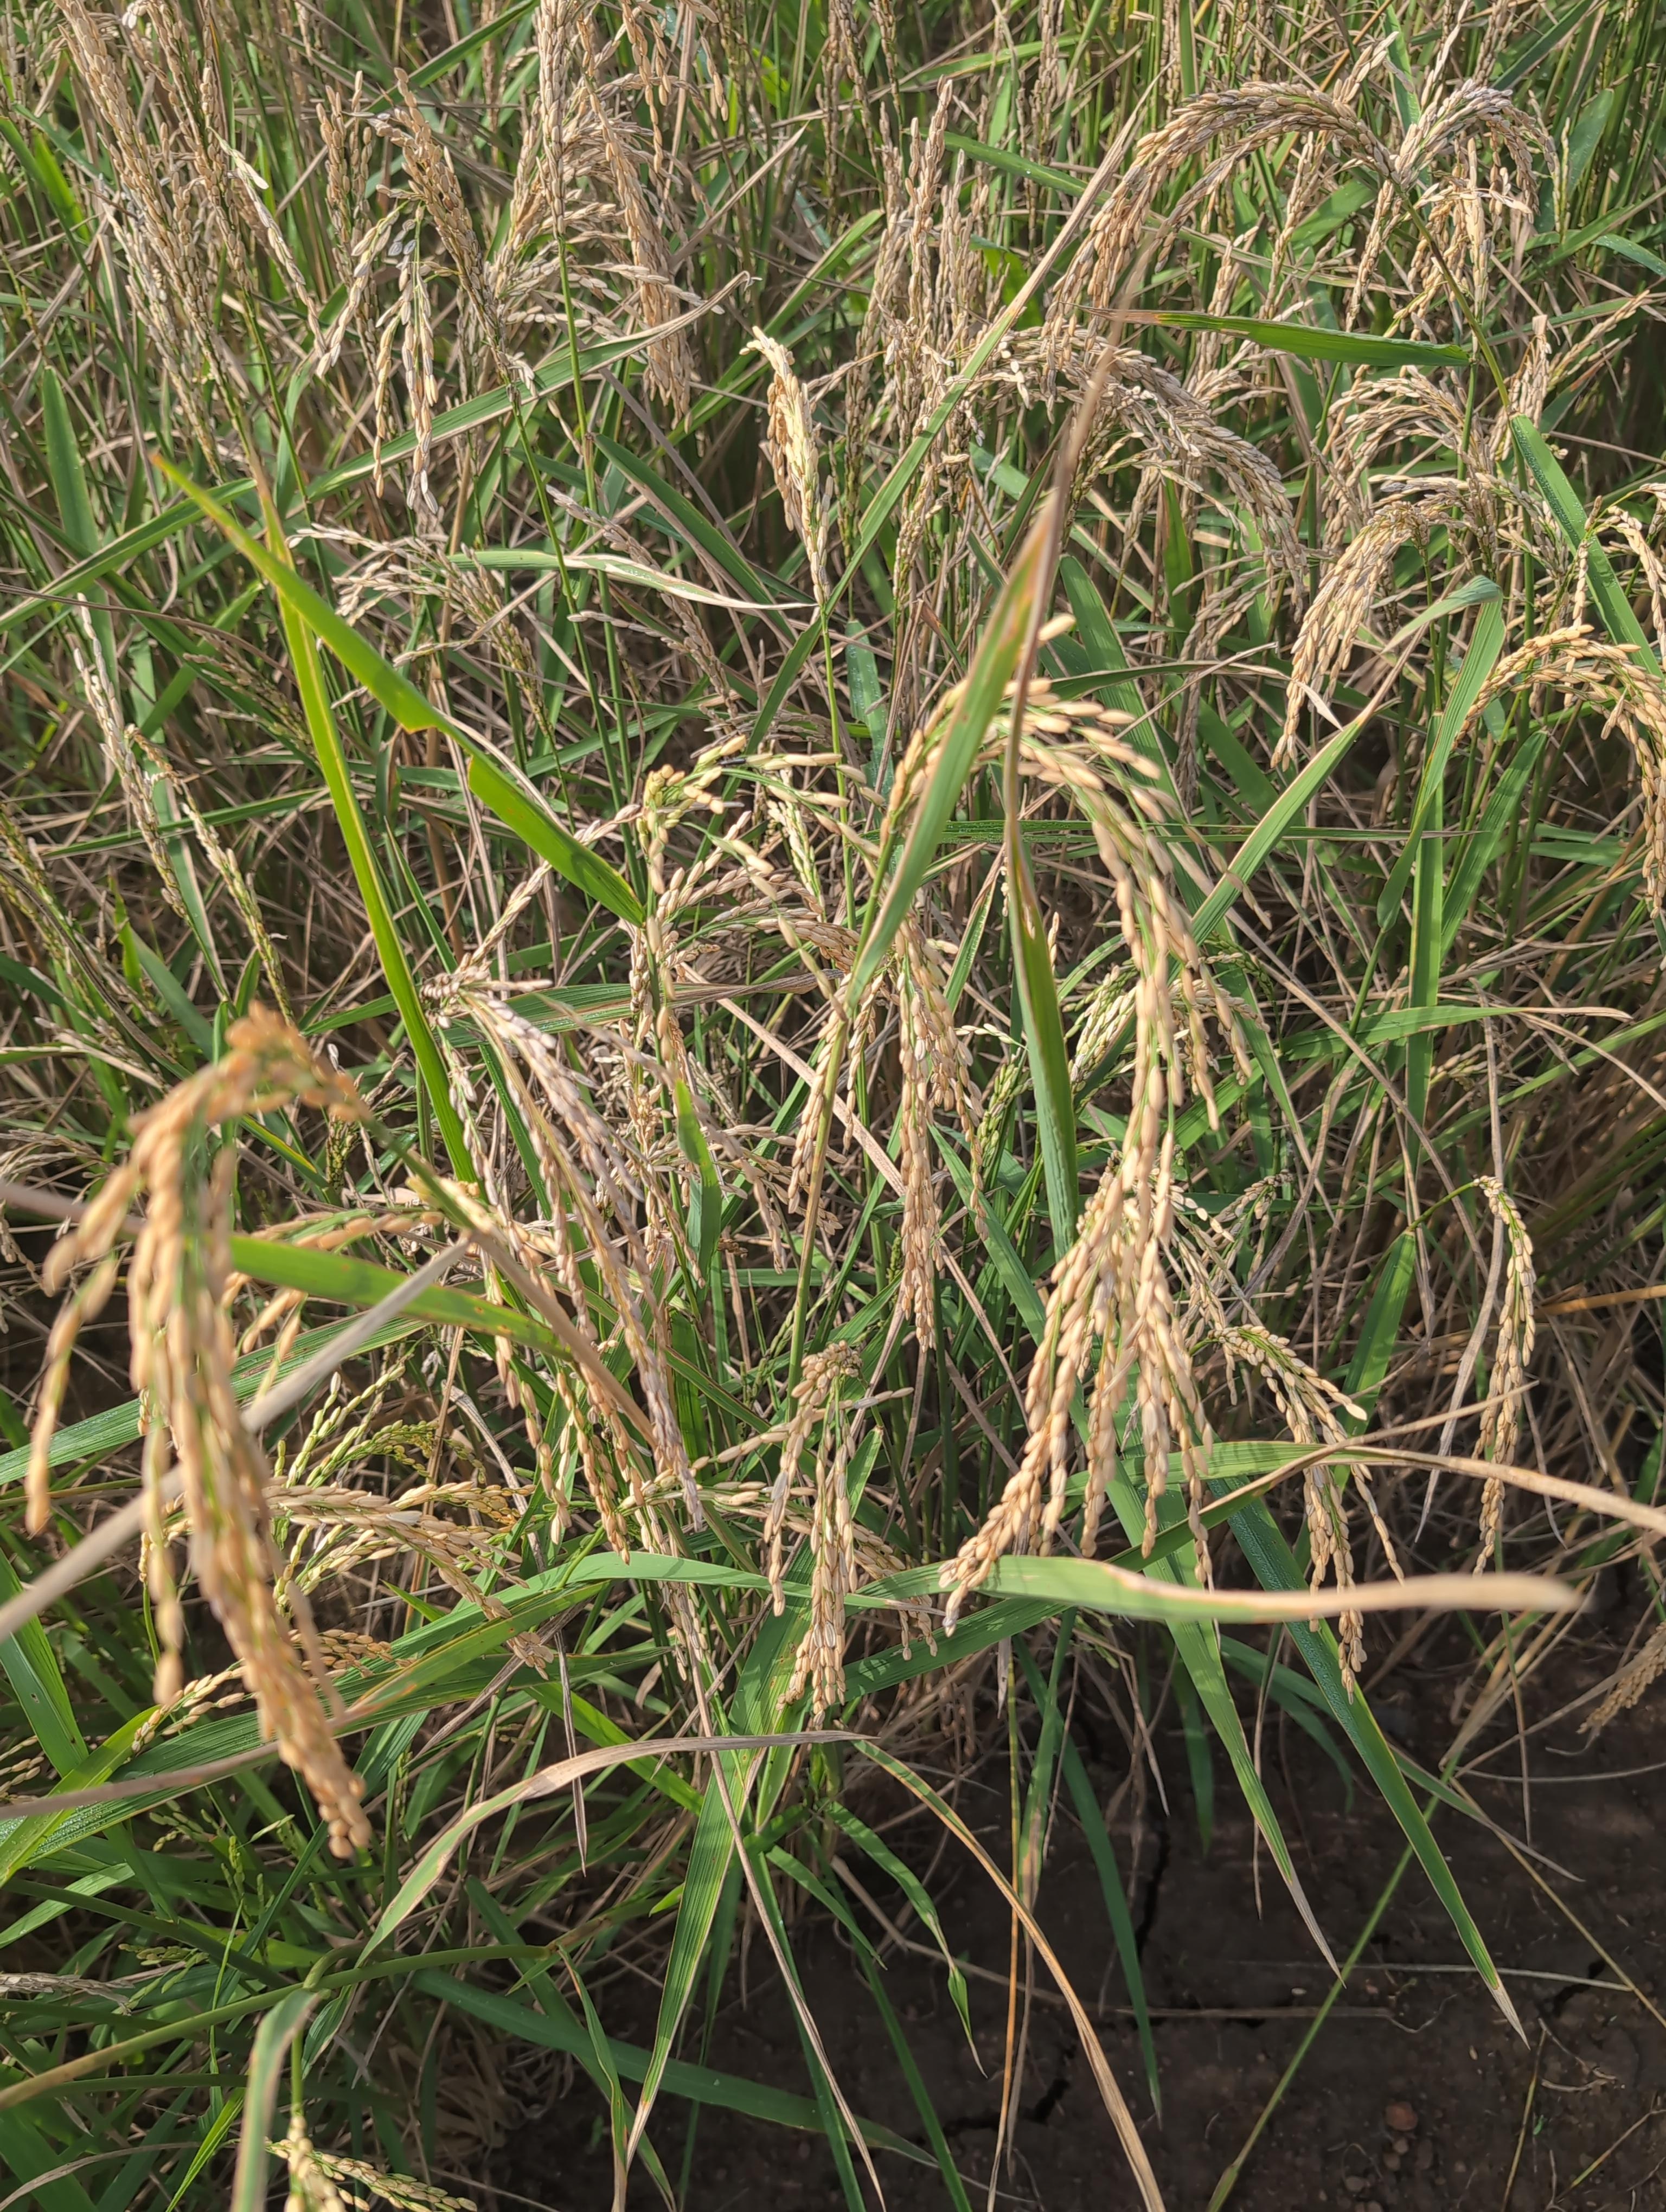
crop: rice
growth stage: ripening
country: Côte d'Ivoire
